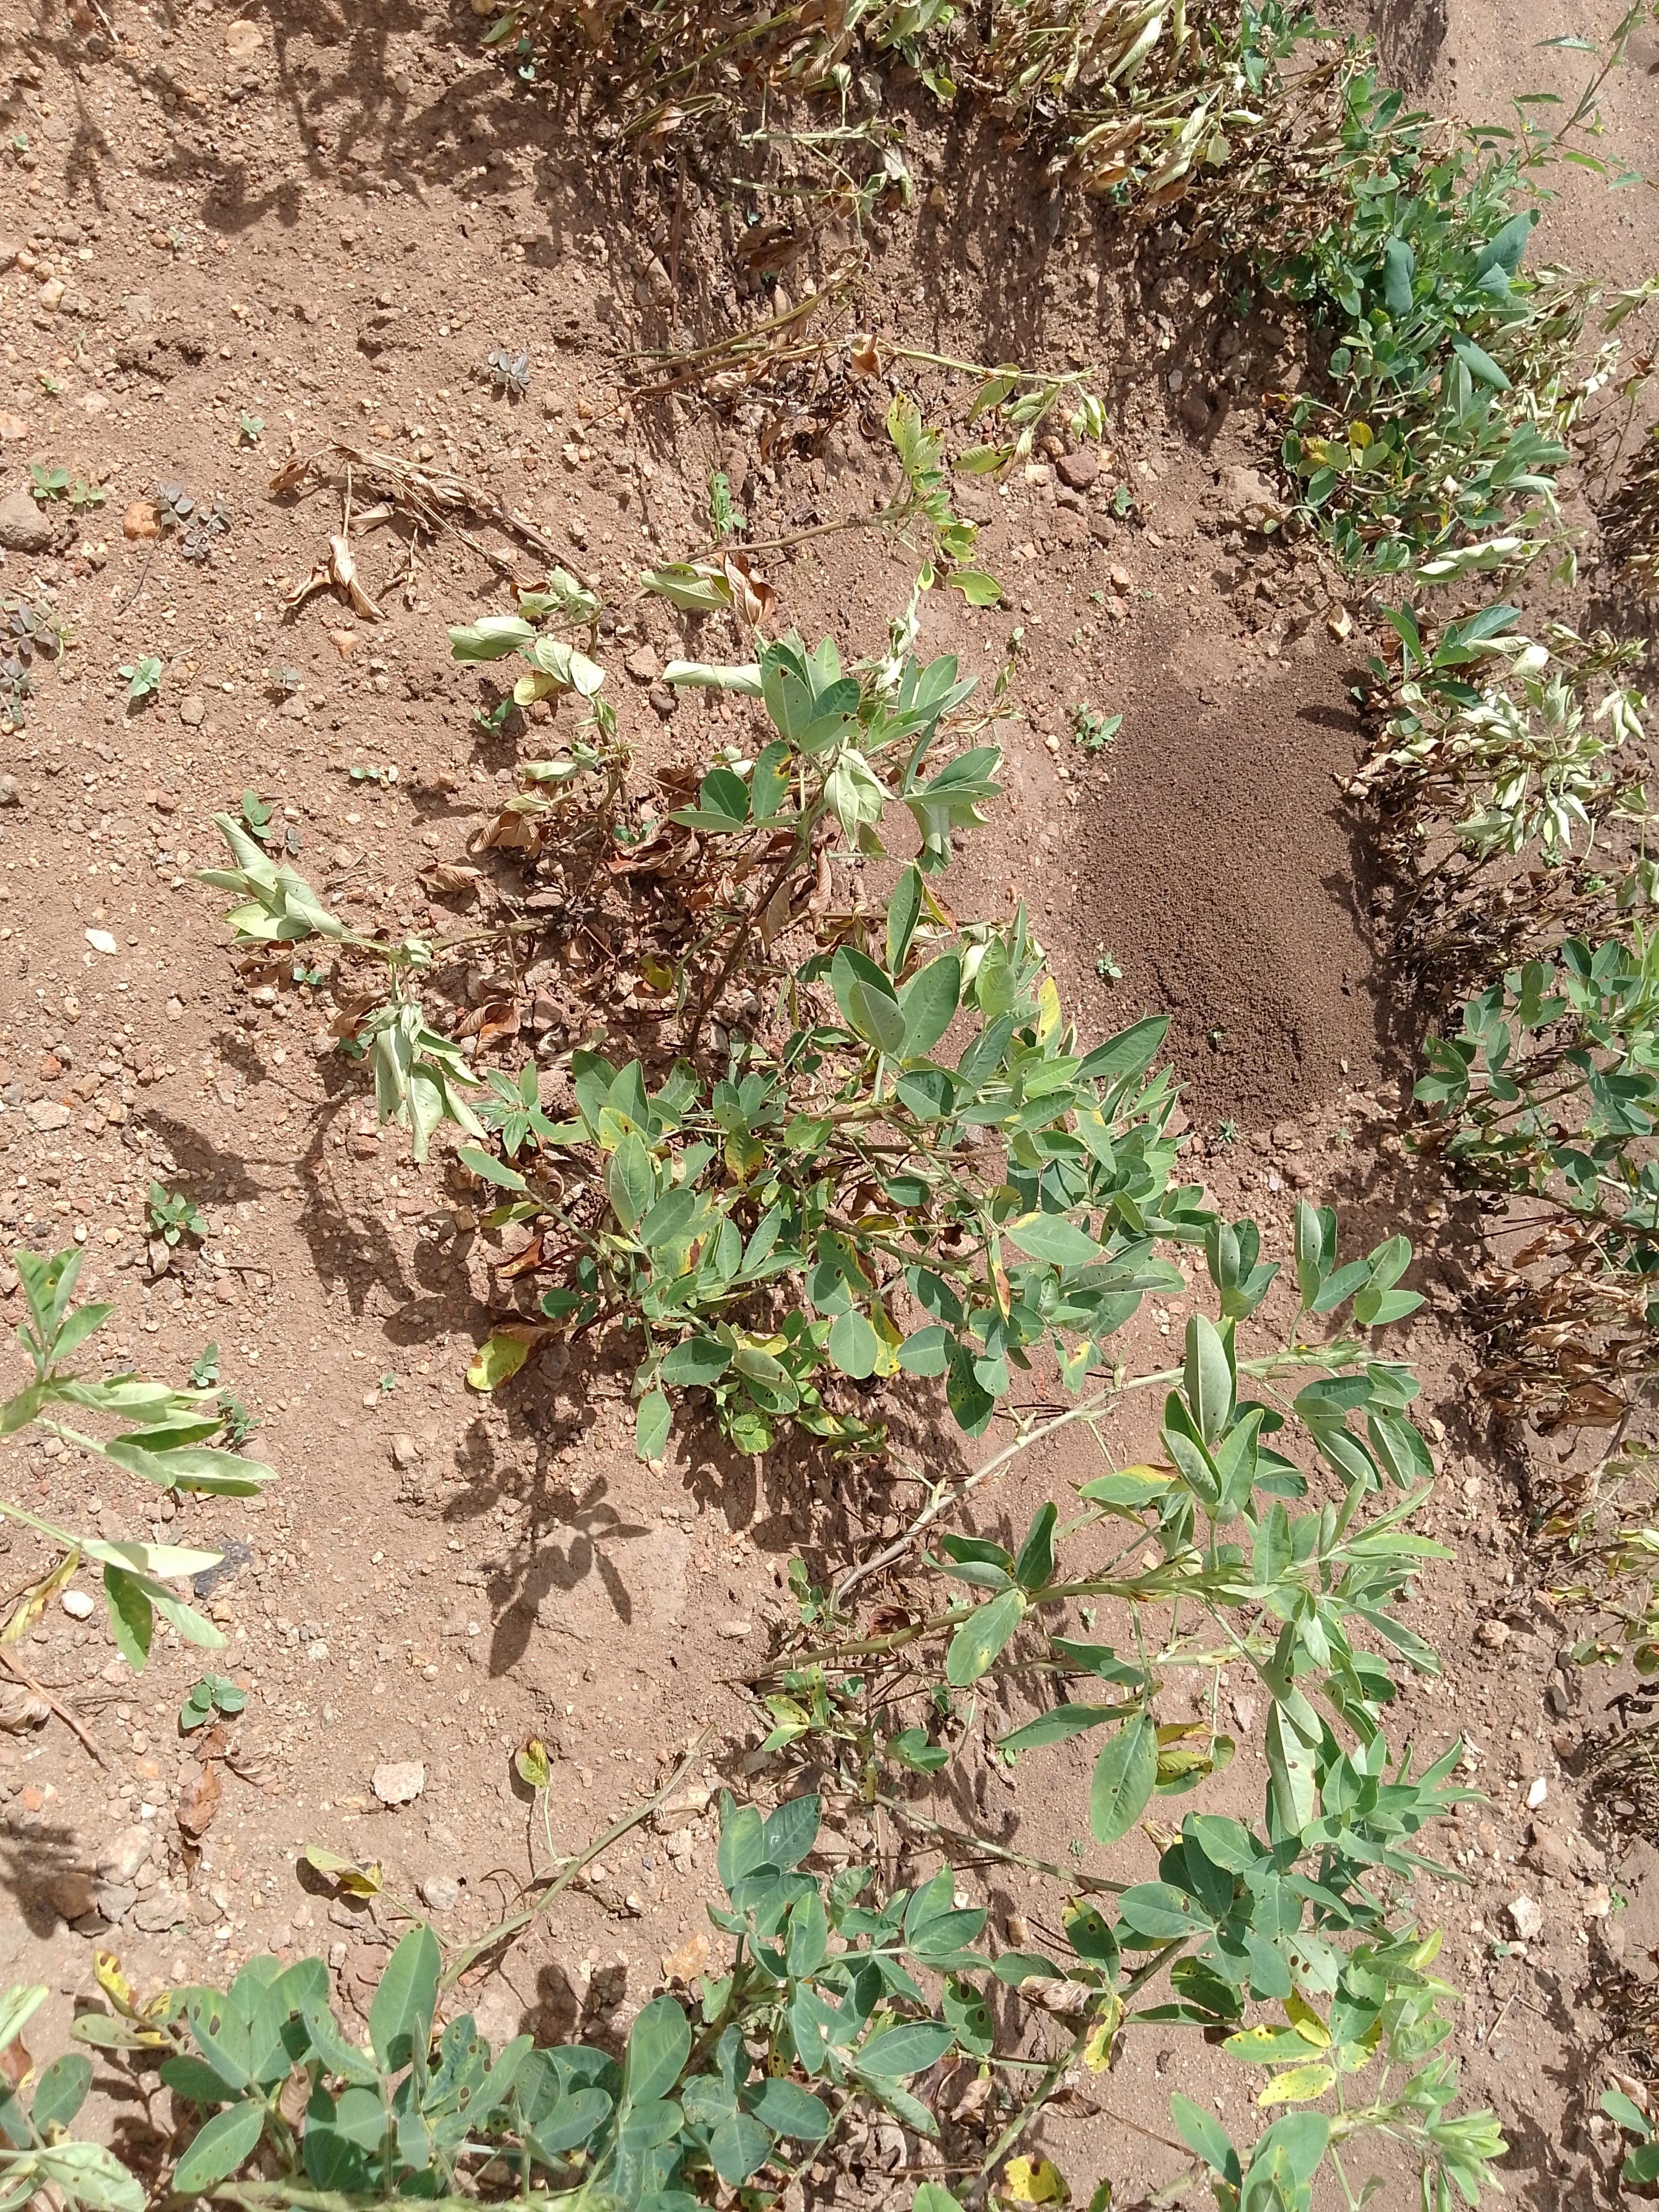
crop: groundnut
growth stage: harvest maturity
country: Malawi
